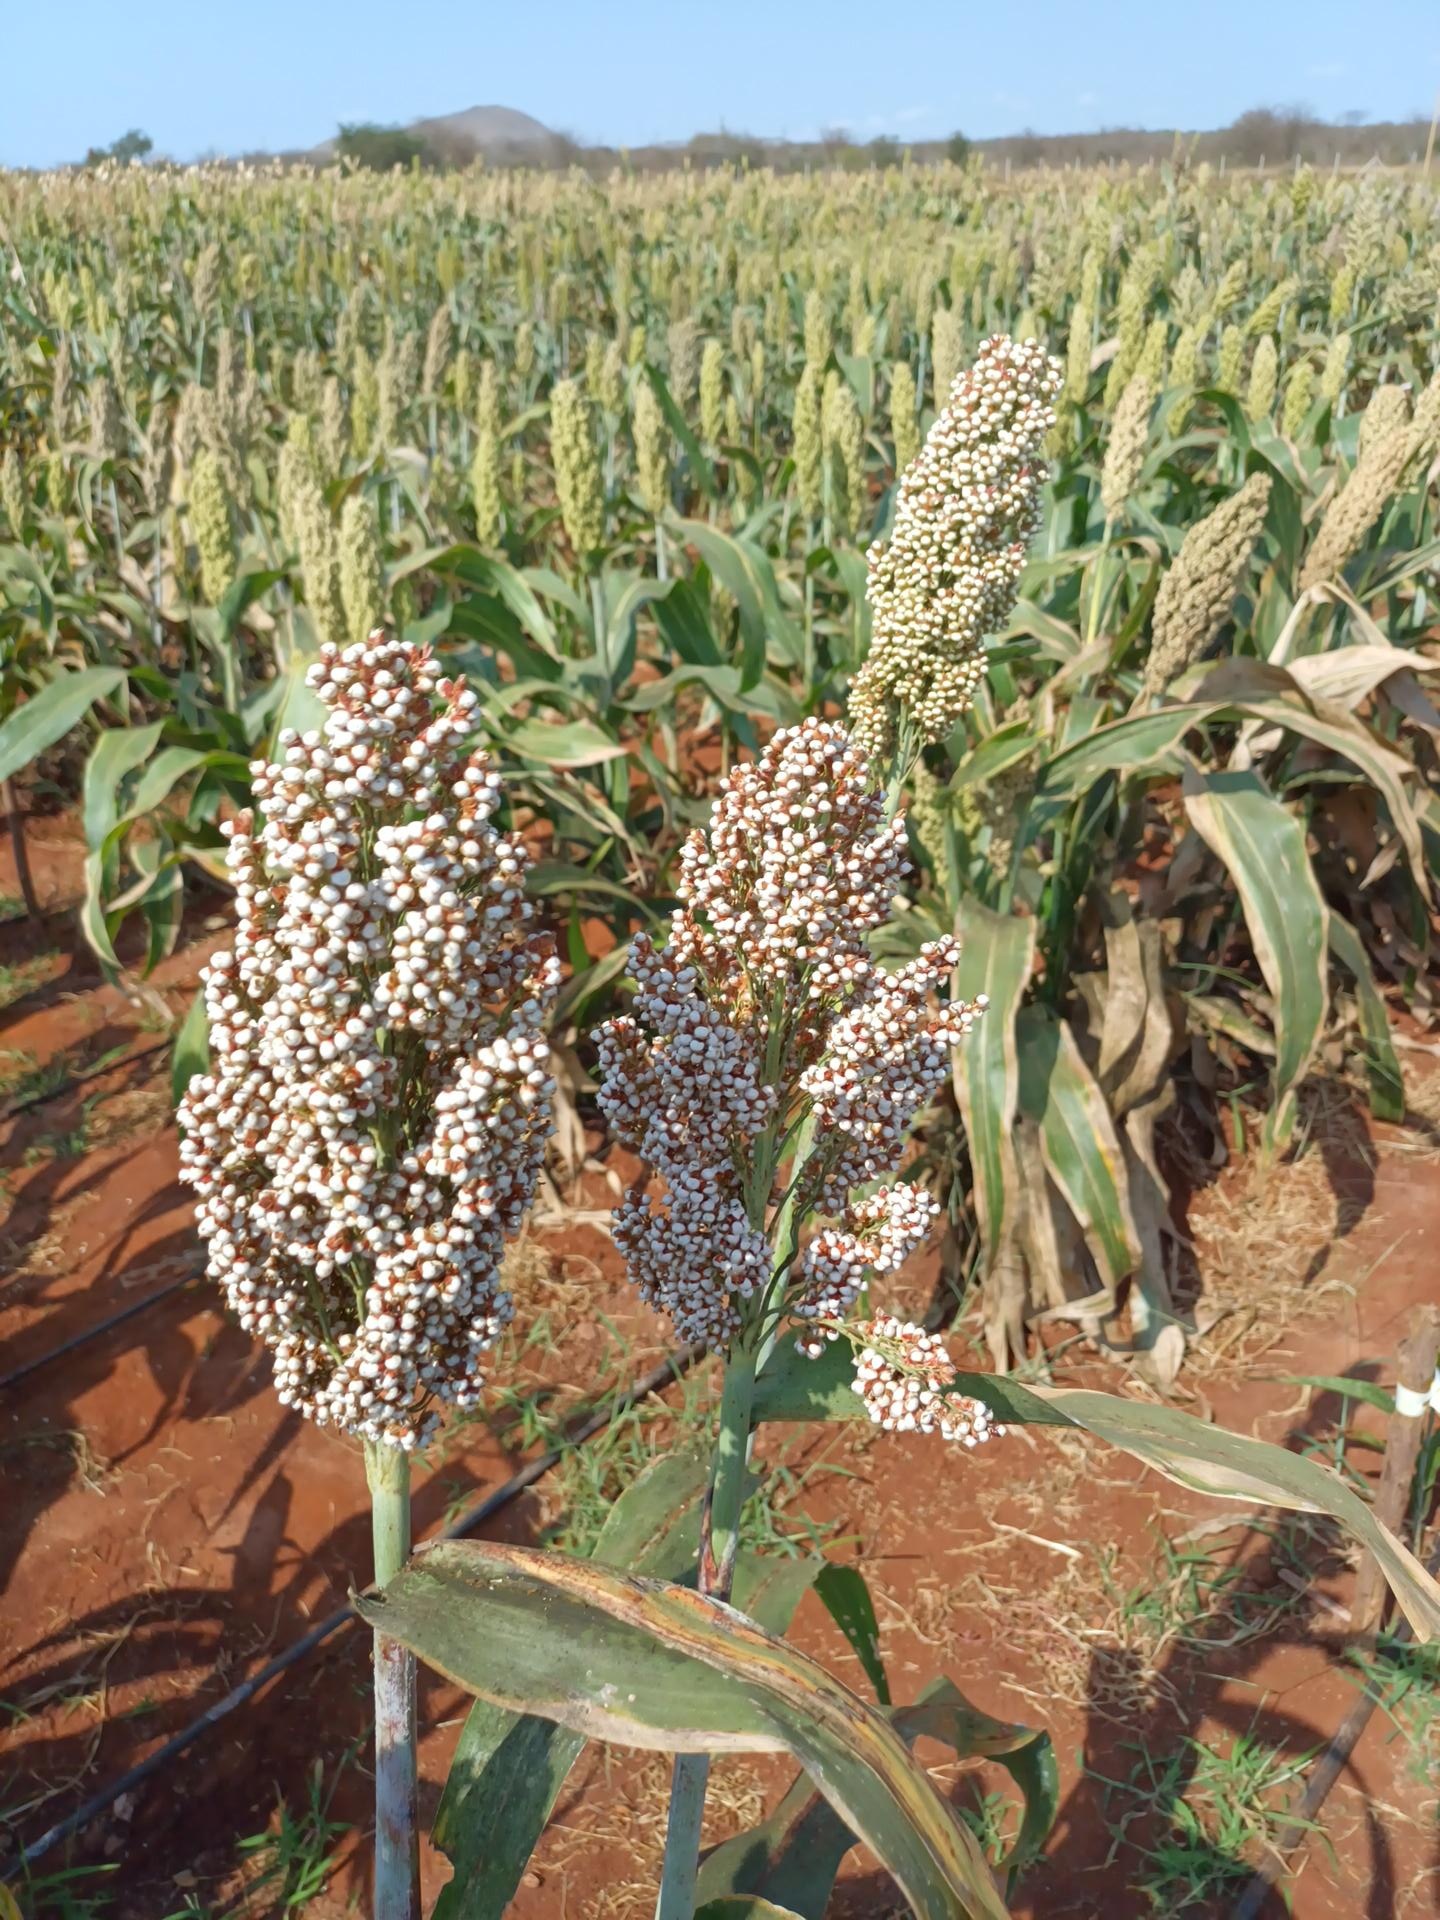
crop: sorghum
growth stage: maturity
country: Kenya
